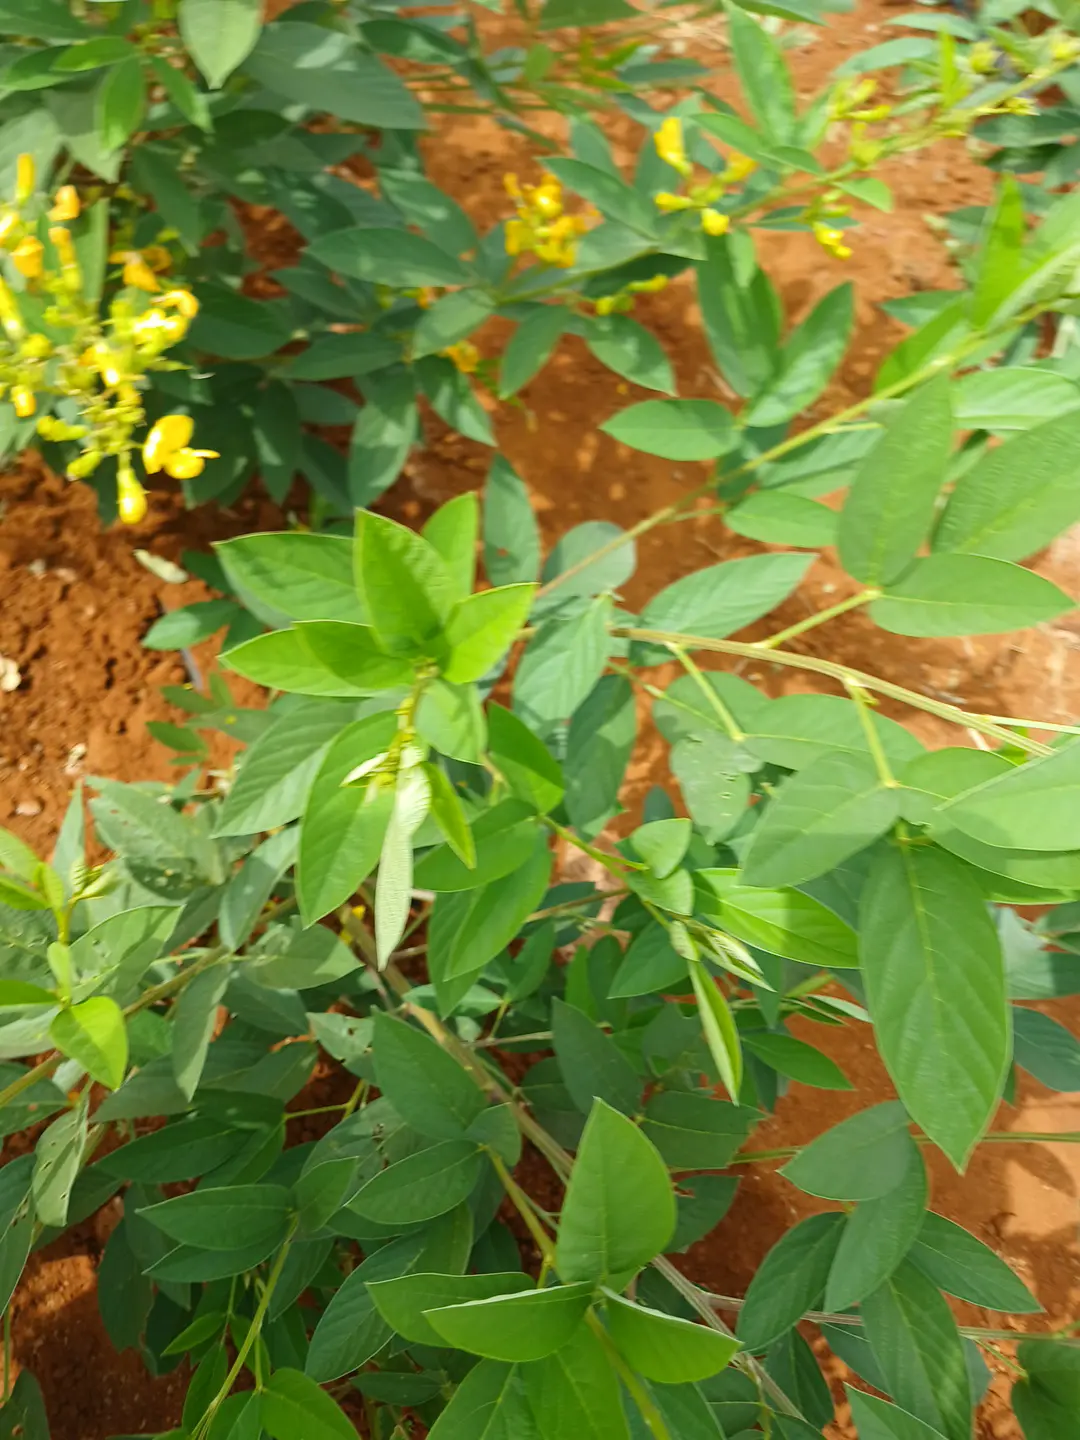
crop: pigeonpea
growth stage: vegetative
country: Kenya
